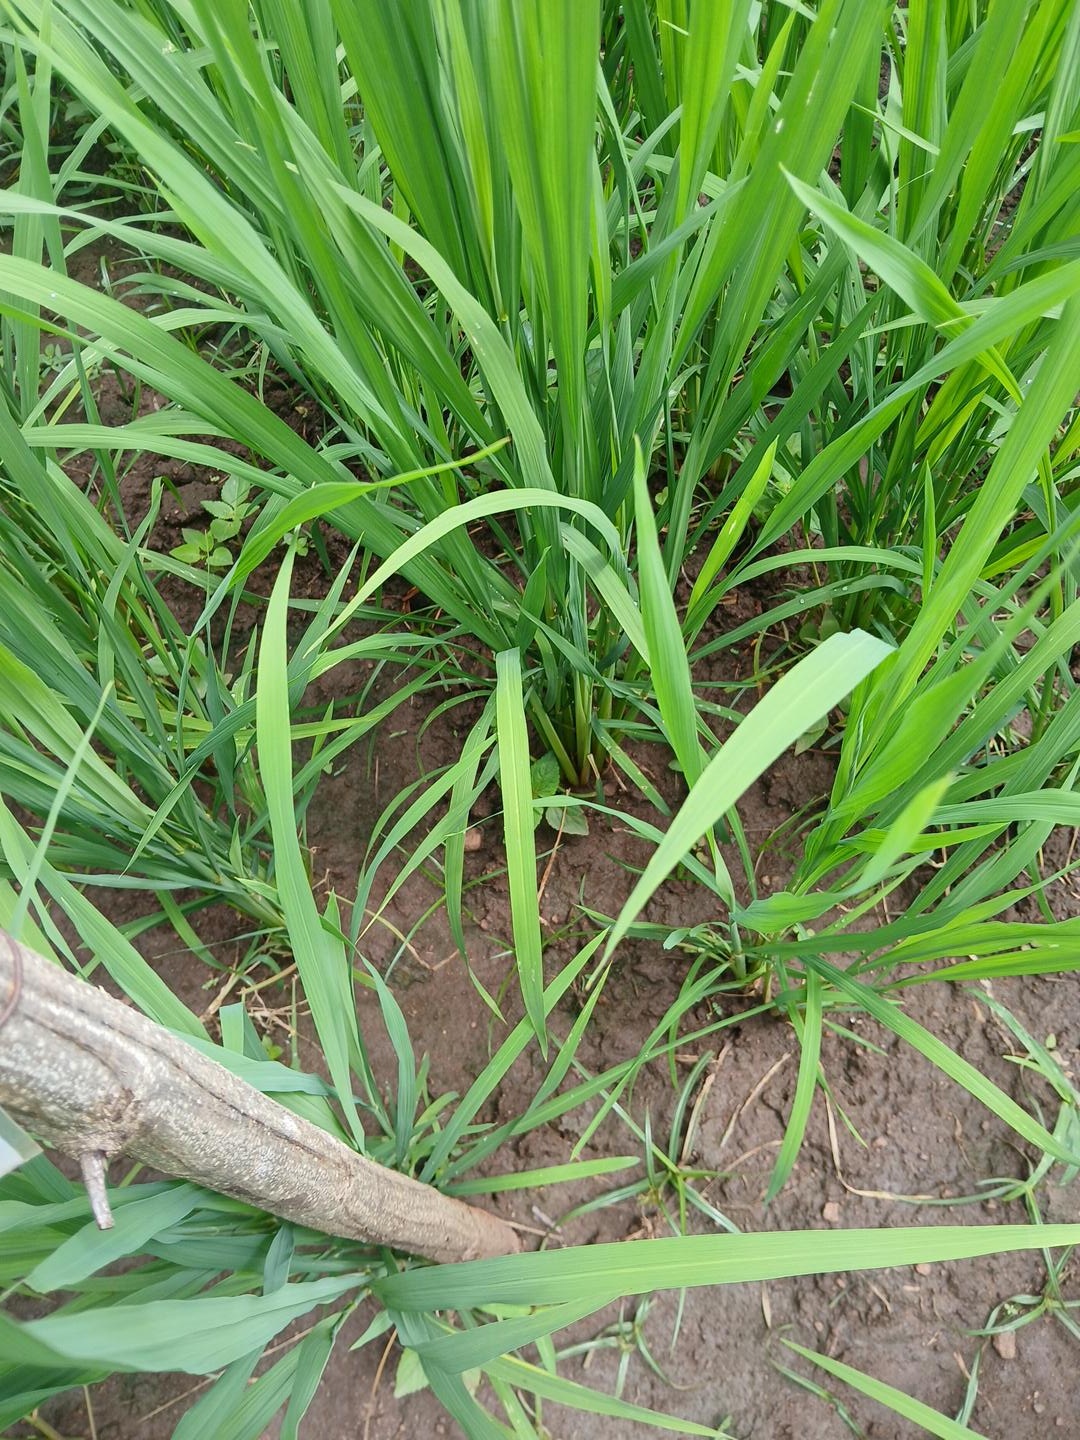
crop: rice
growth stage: elongation stem
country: Côte d'Ivoire
